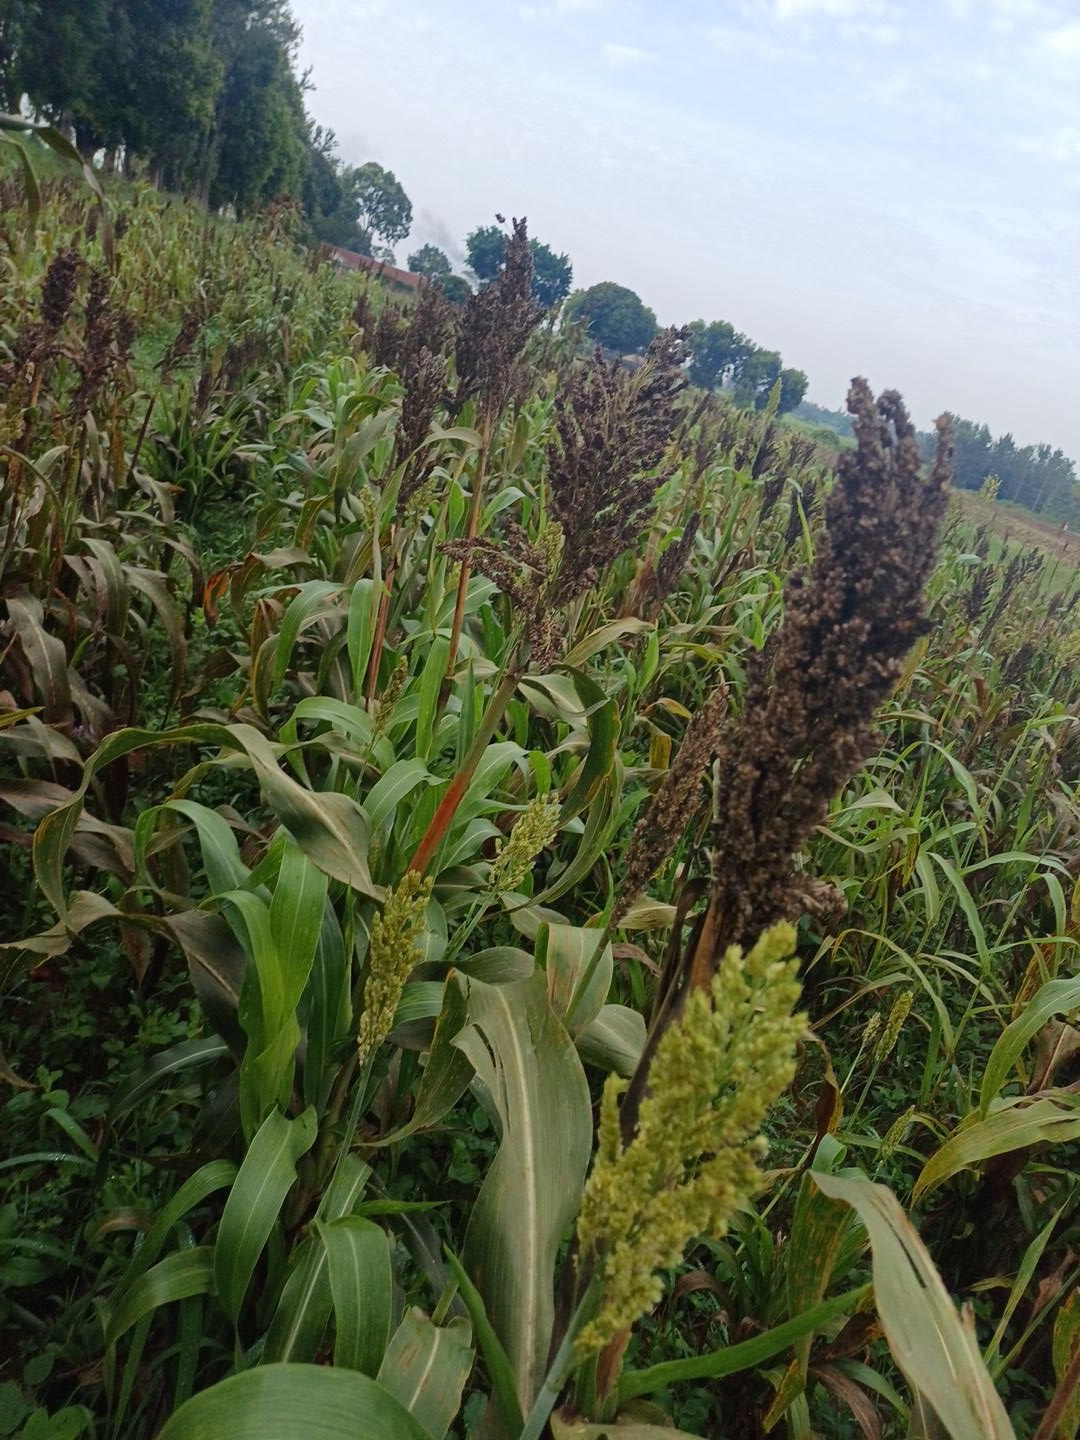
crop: sorghum
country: Kenya
